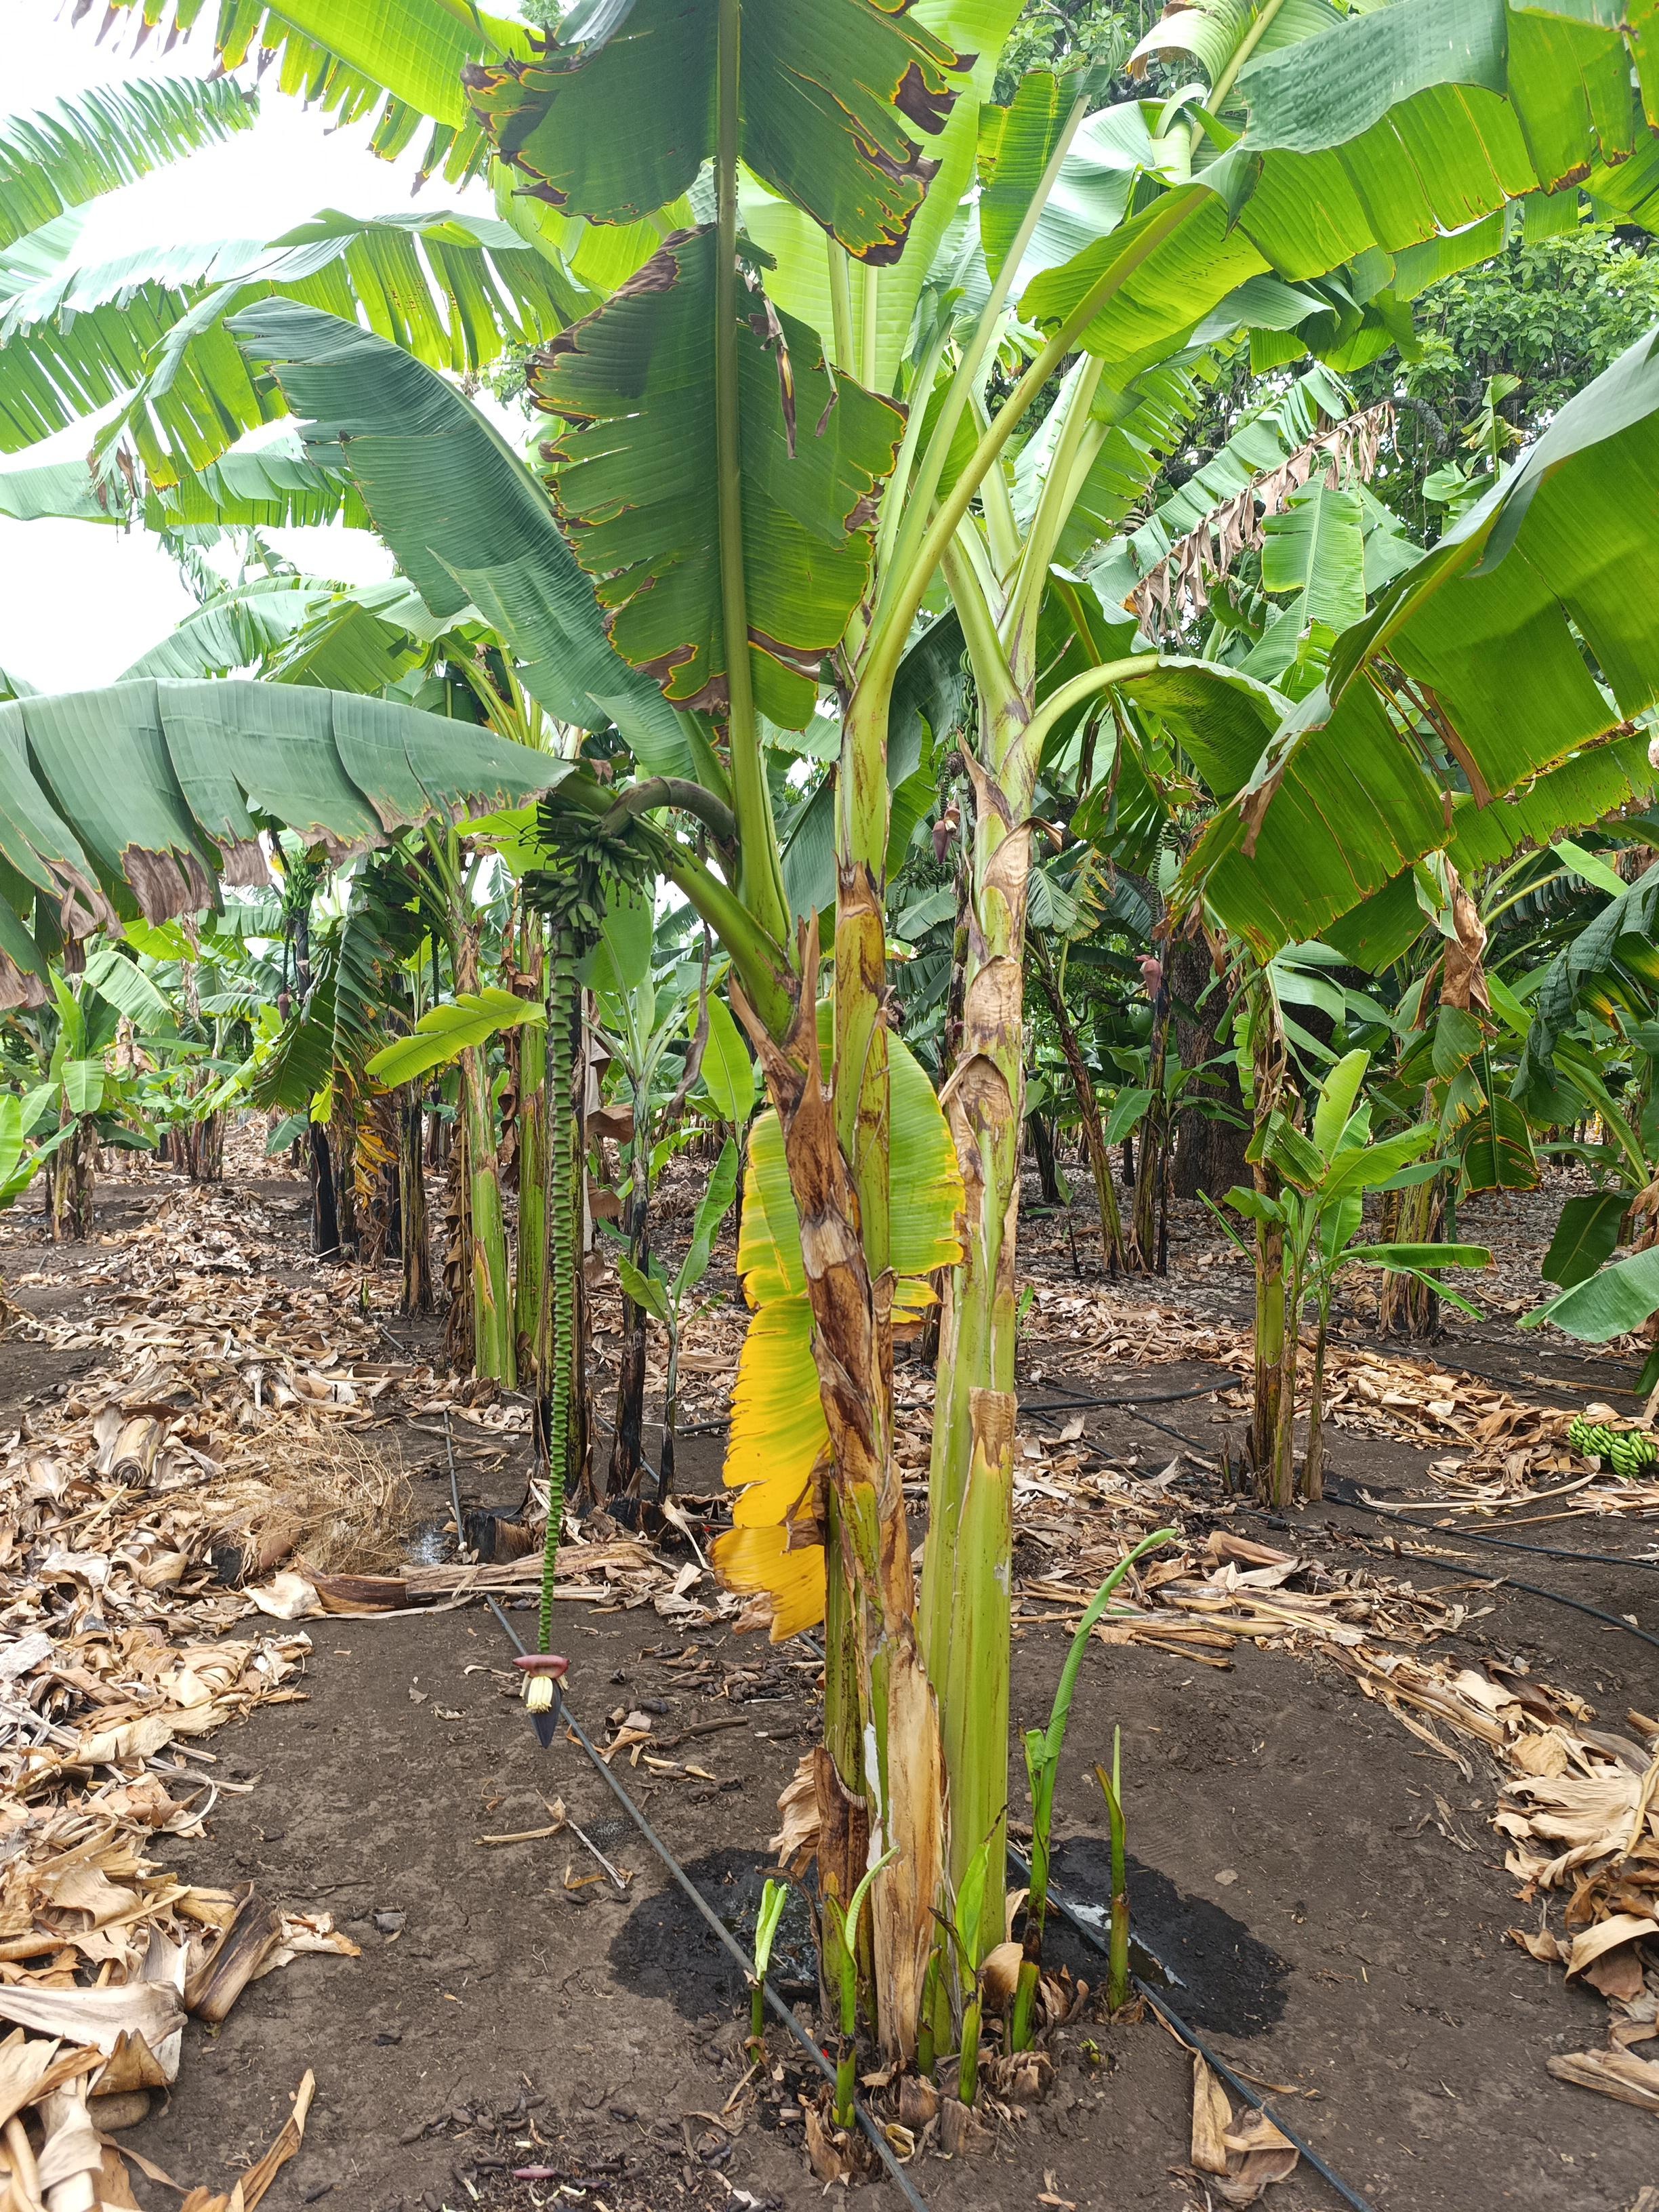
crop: banana
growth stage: development fruit
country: Tanzania
